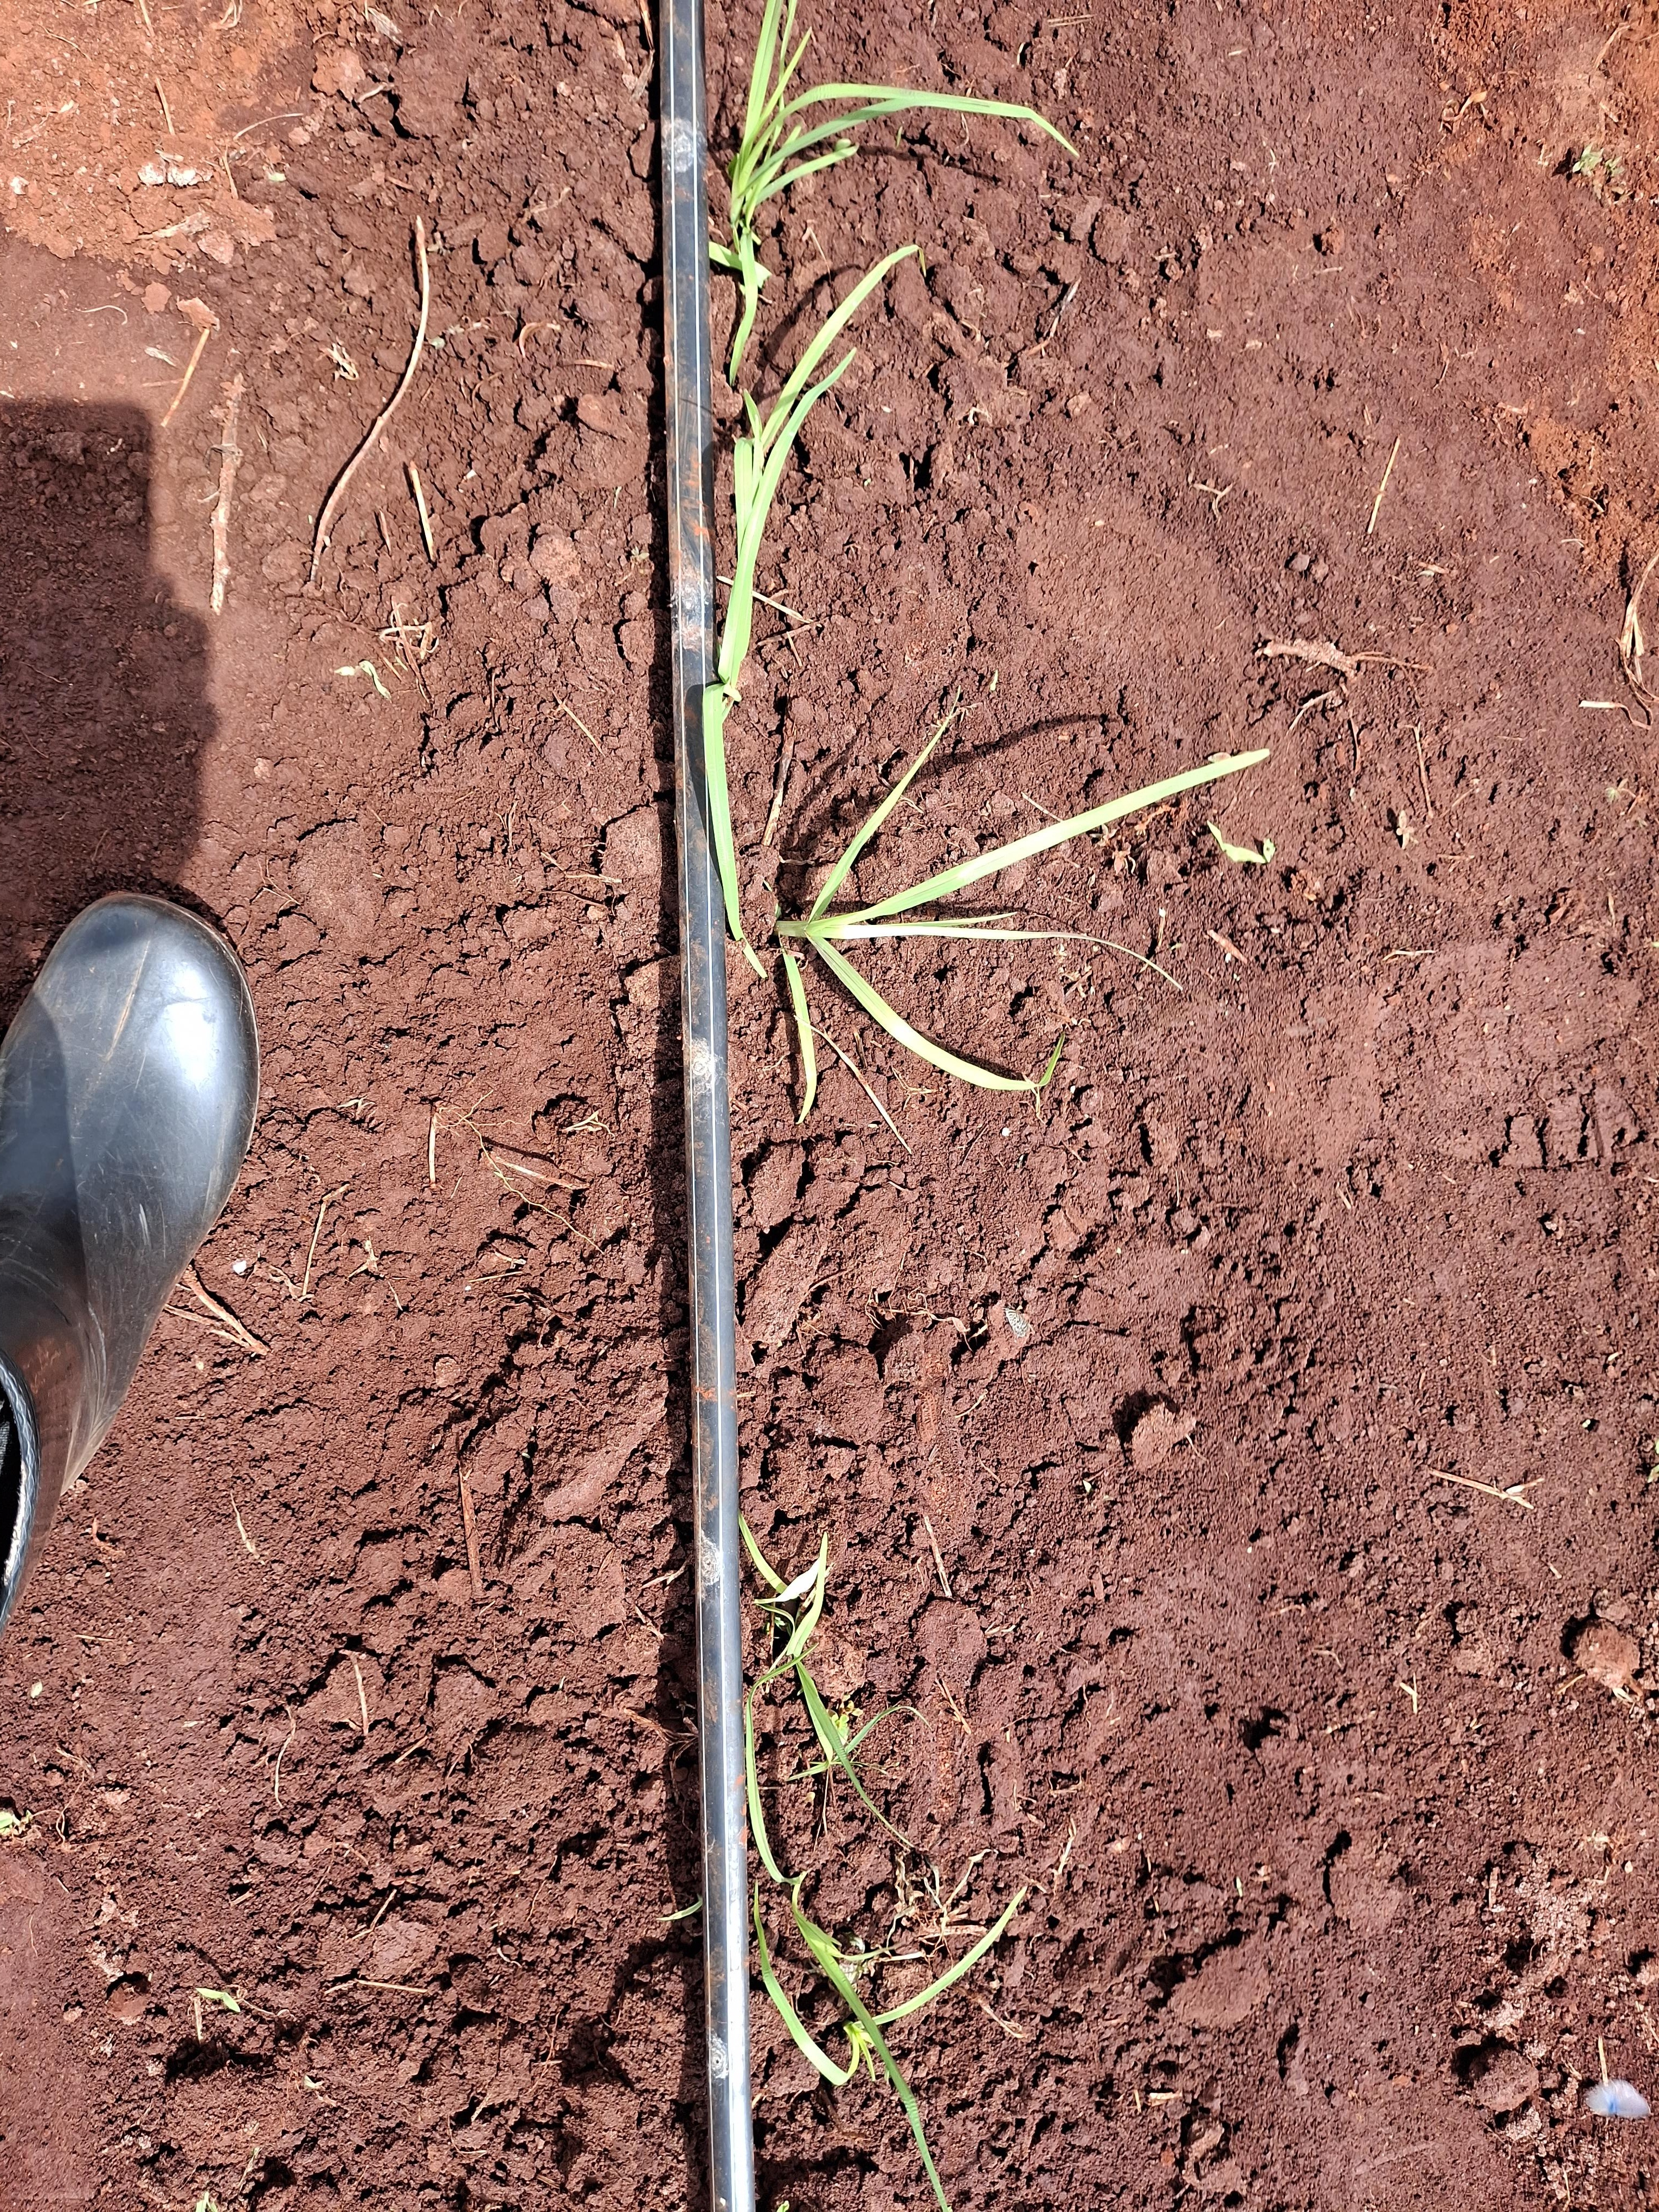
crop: finger millet
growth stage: vegetative
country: Kenya
